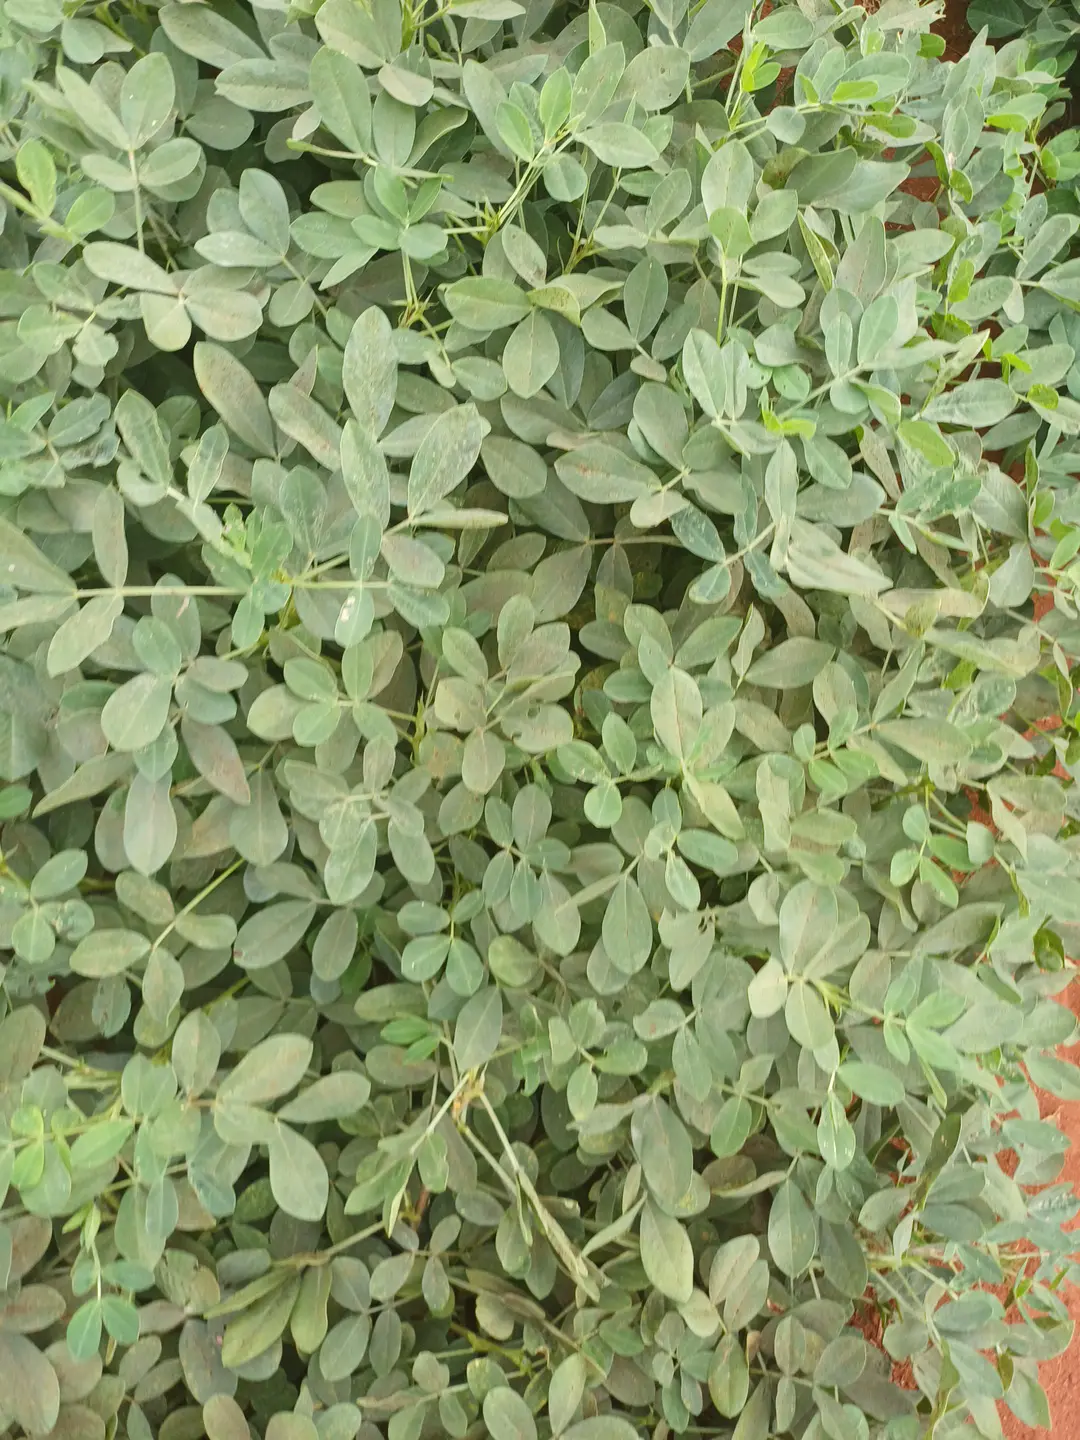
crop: groundnut
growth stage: pegging
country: Kenya
